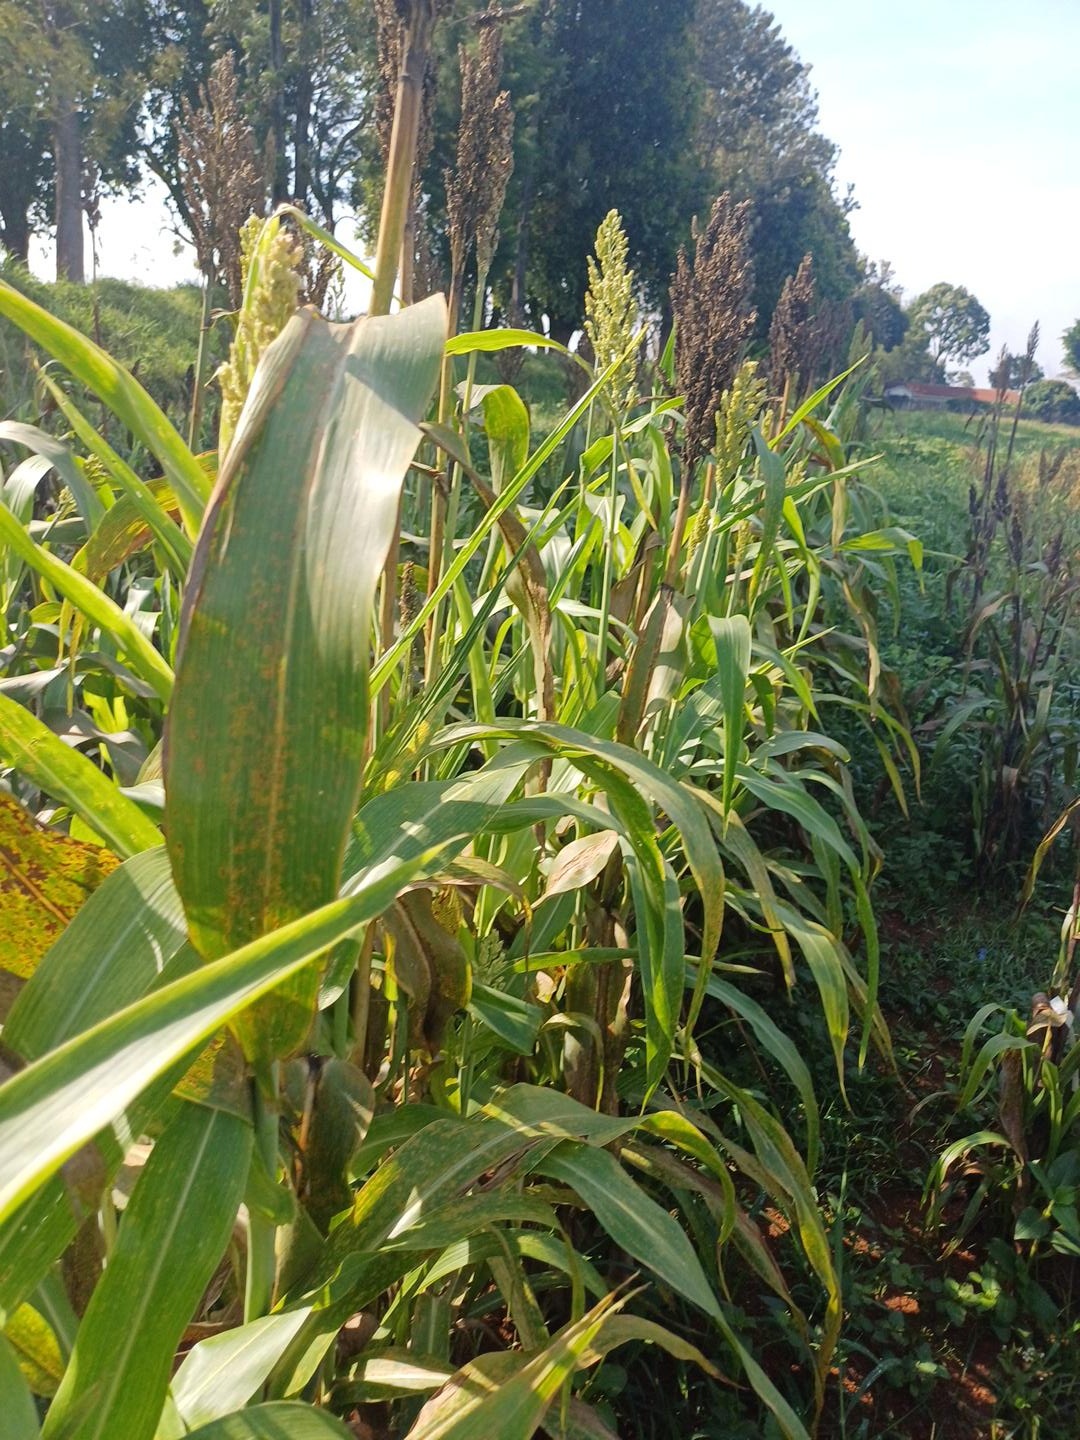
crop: sorghum
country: Kenya
